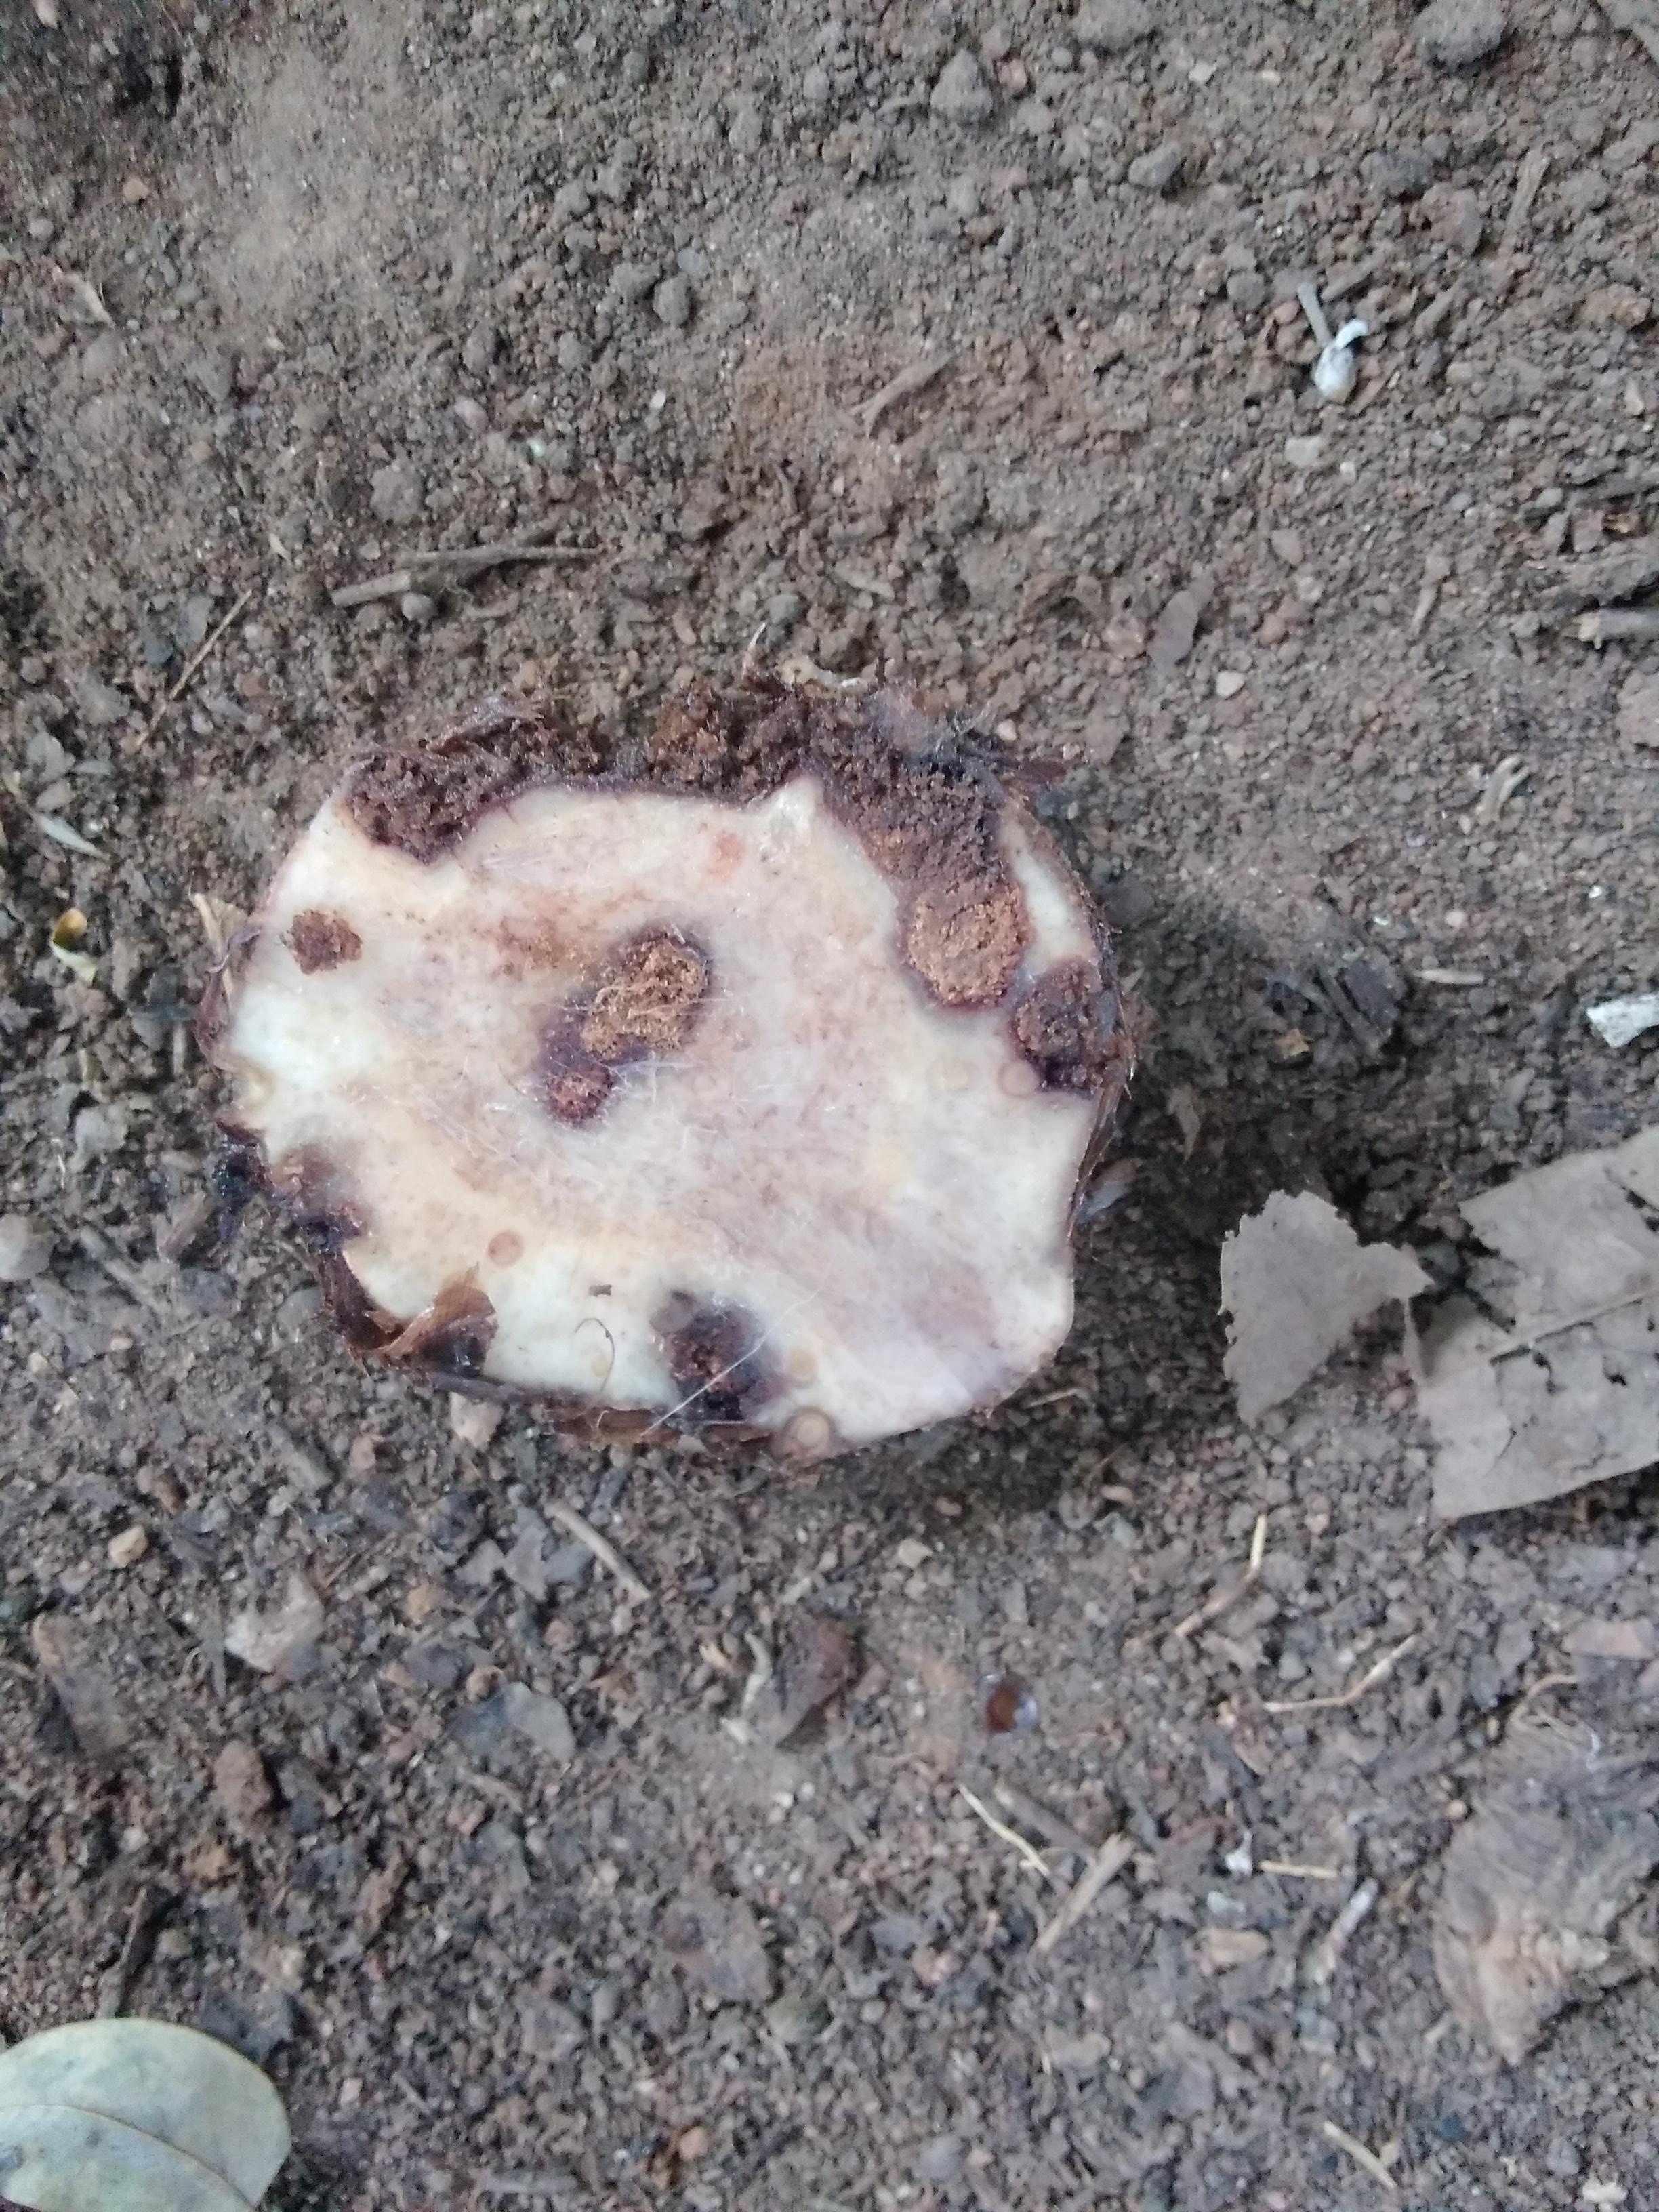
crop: banana
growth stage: vegetative
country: Tanzania
